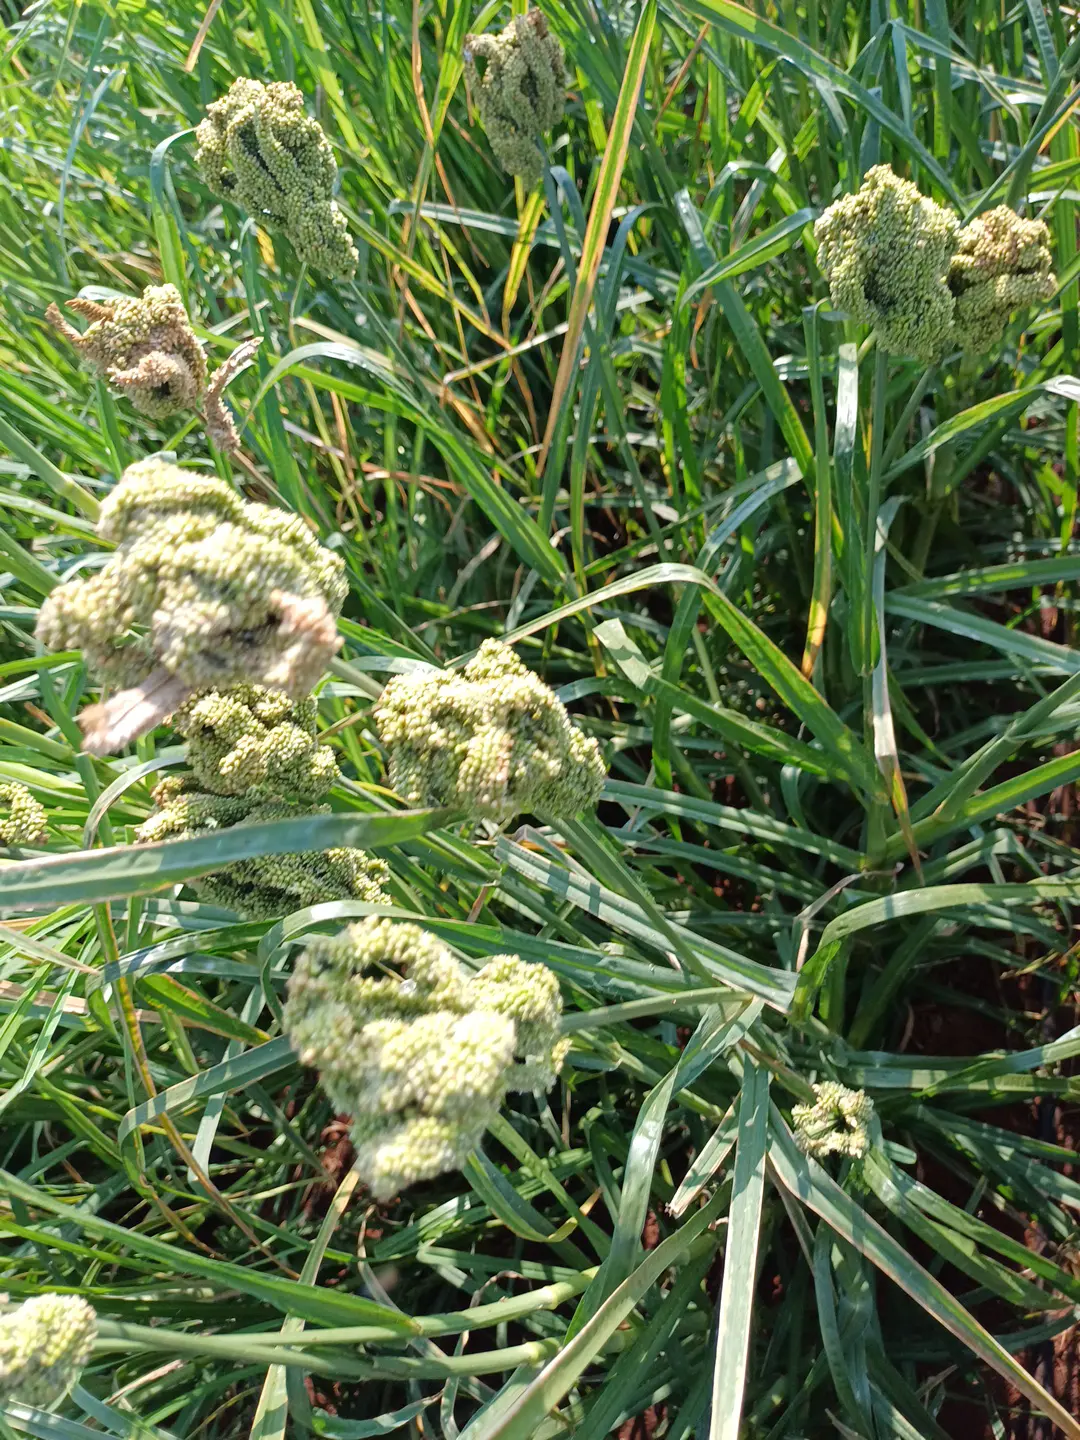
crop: finger millet
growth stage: filling grain
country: Kenya
